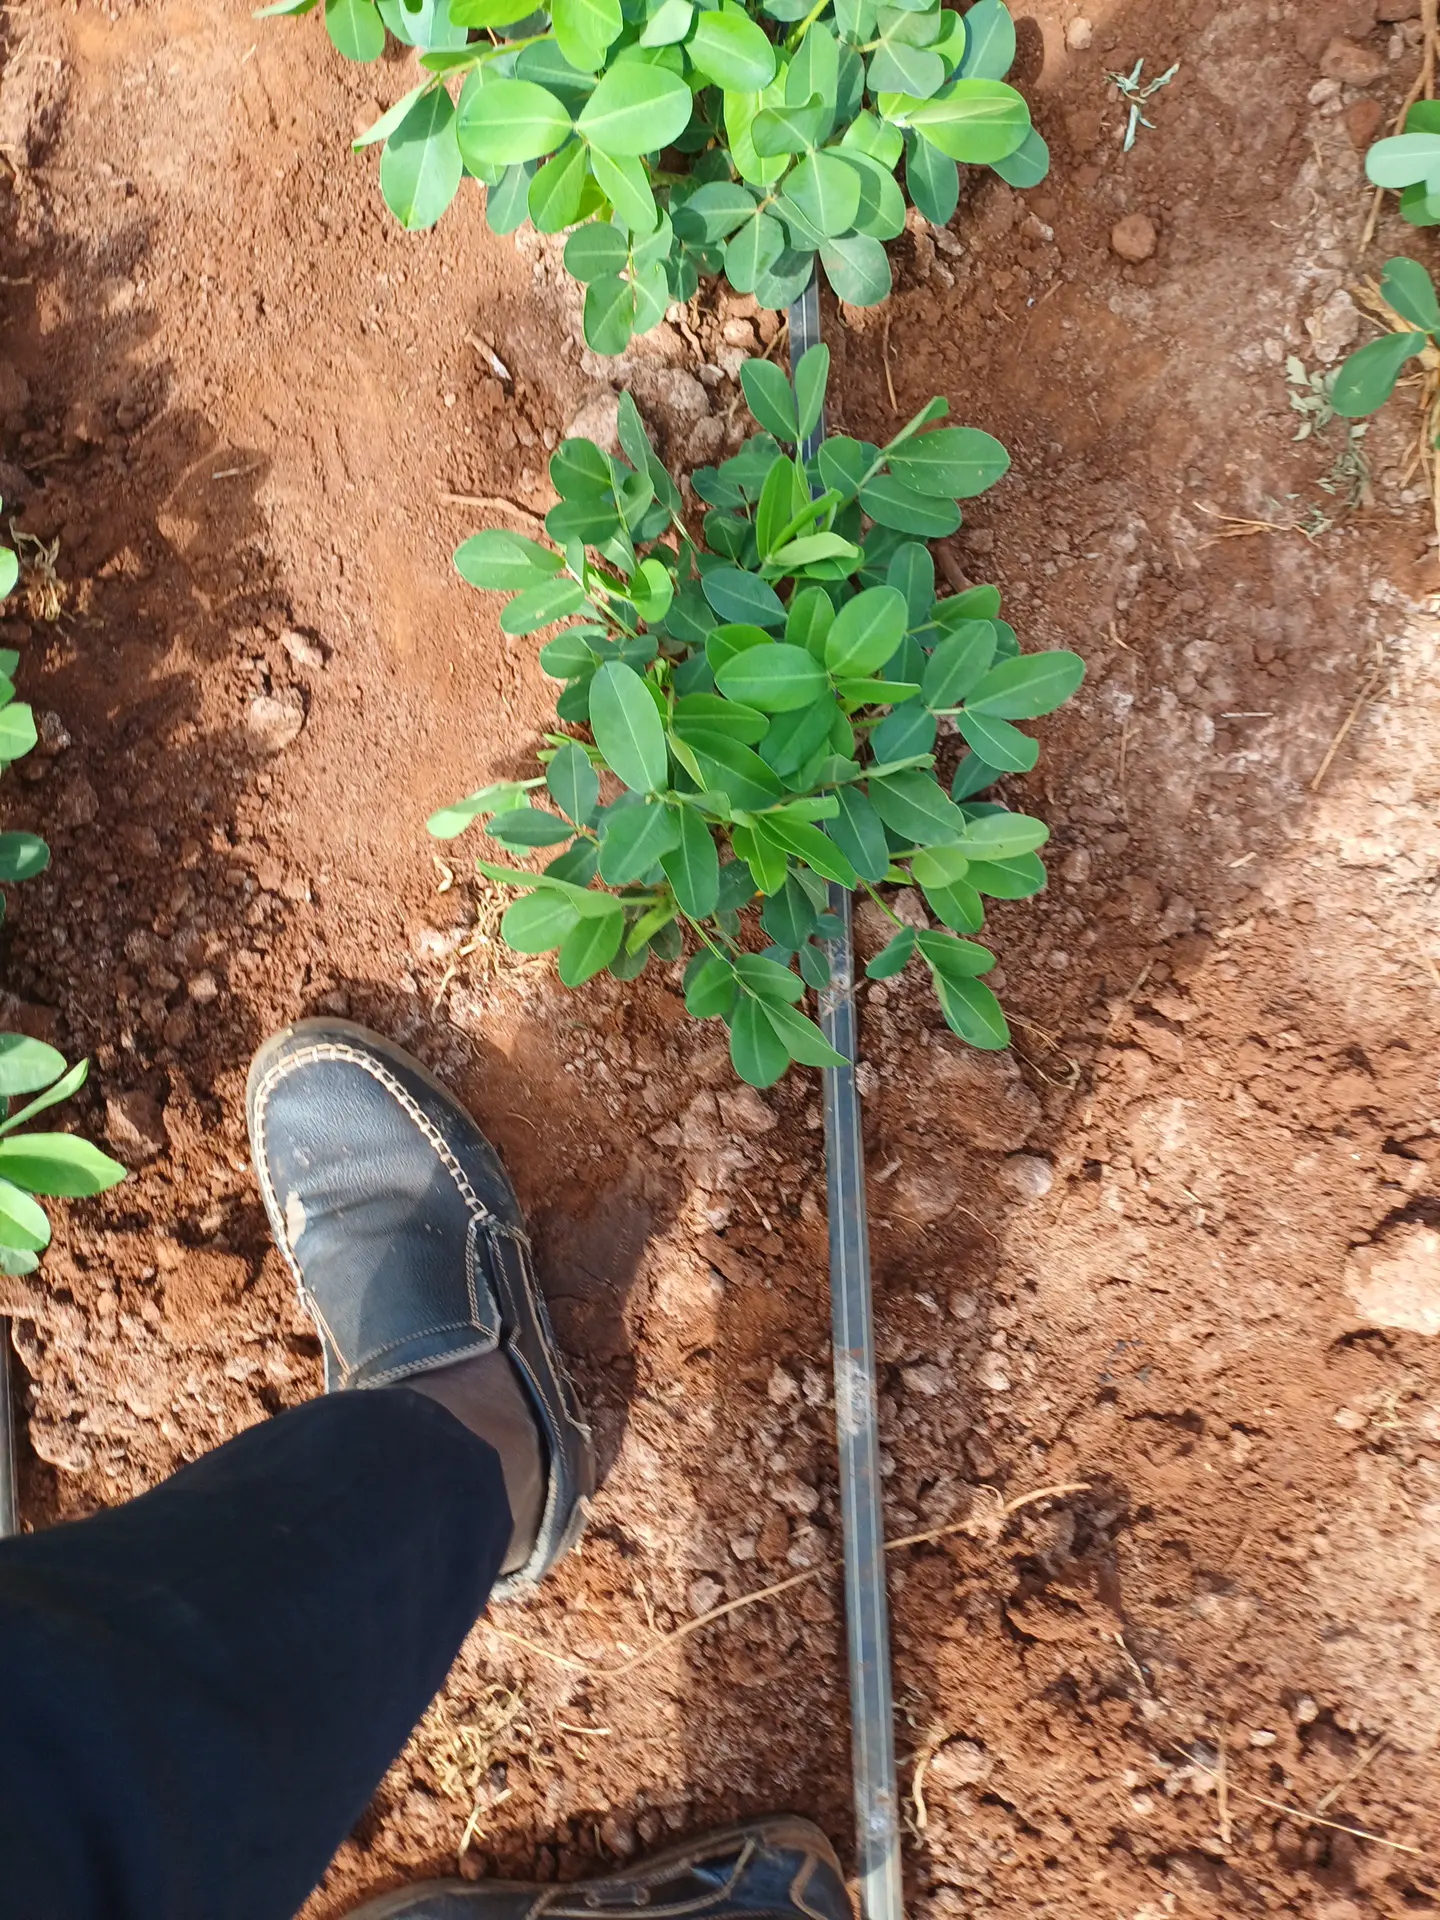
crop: groundnut
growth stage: vegetative
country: Kenya
